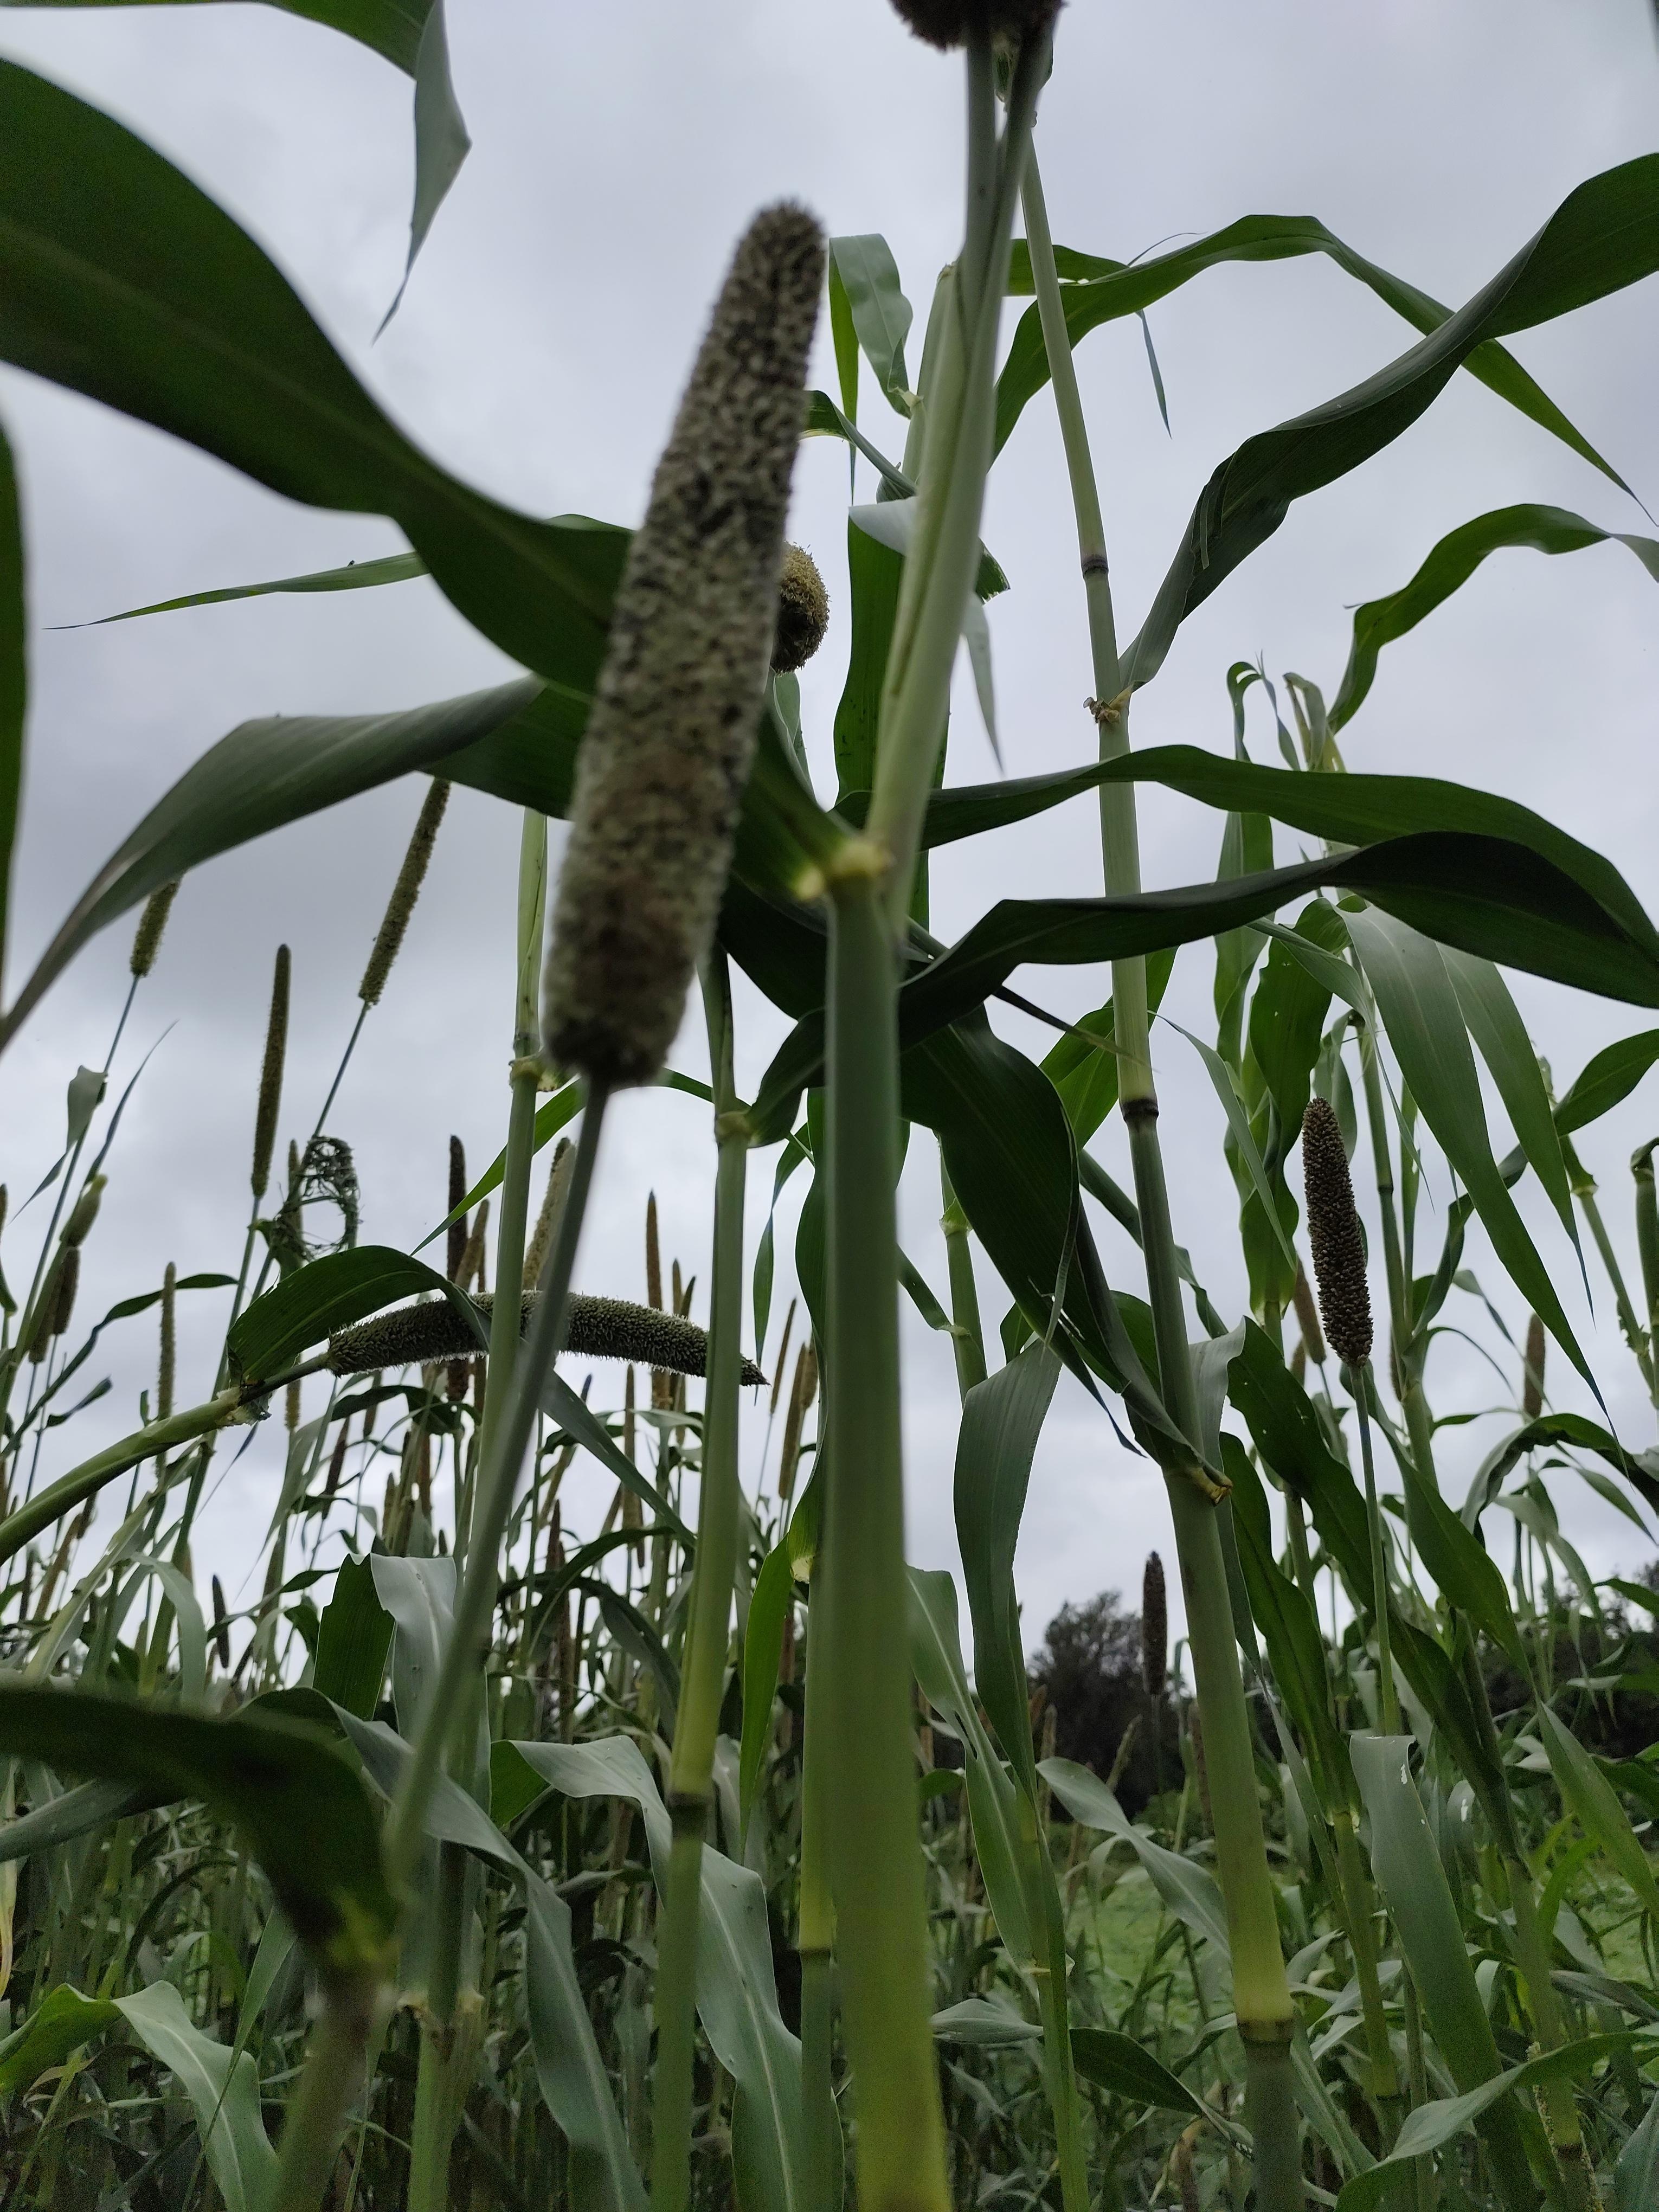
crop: pearl millet
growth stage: heading tuber
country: Tanzania
